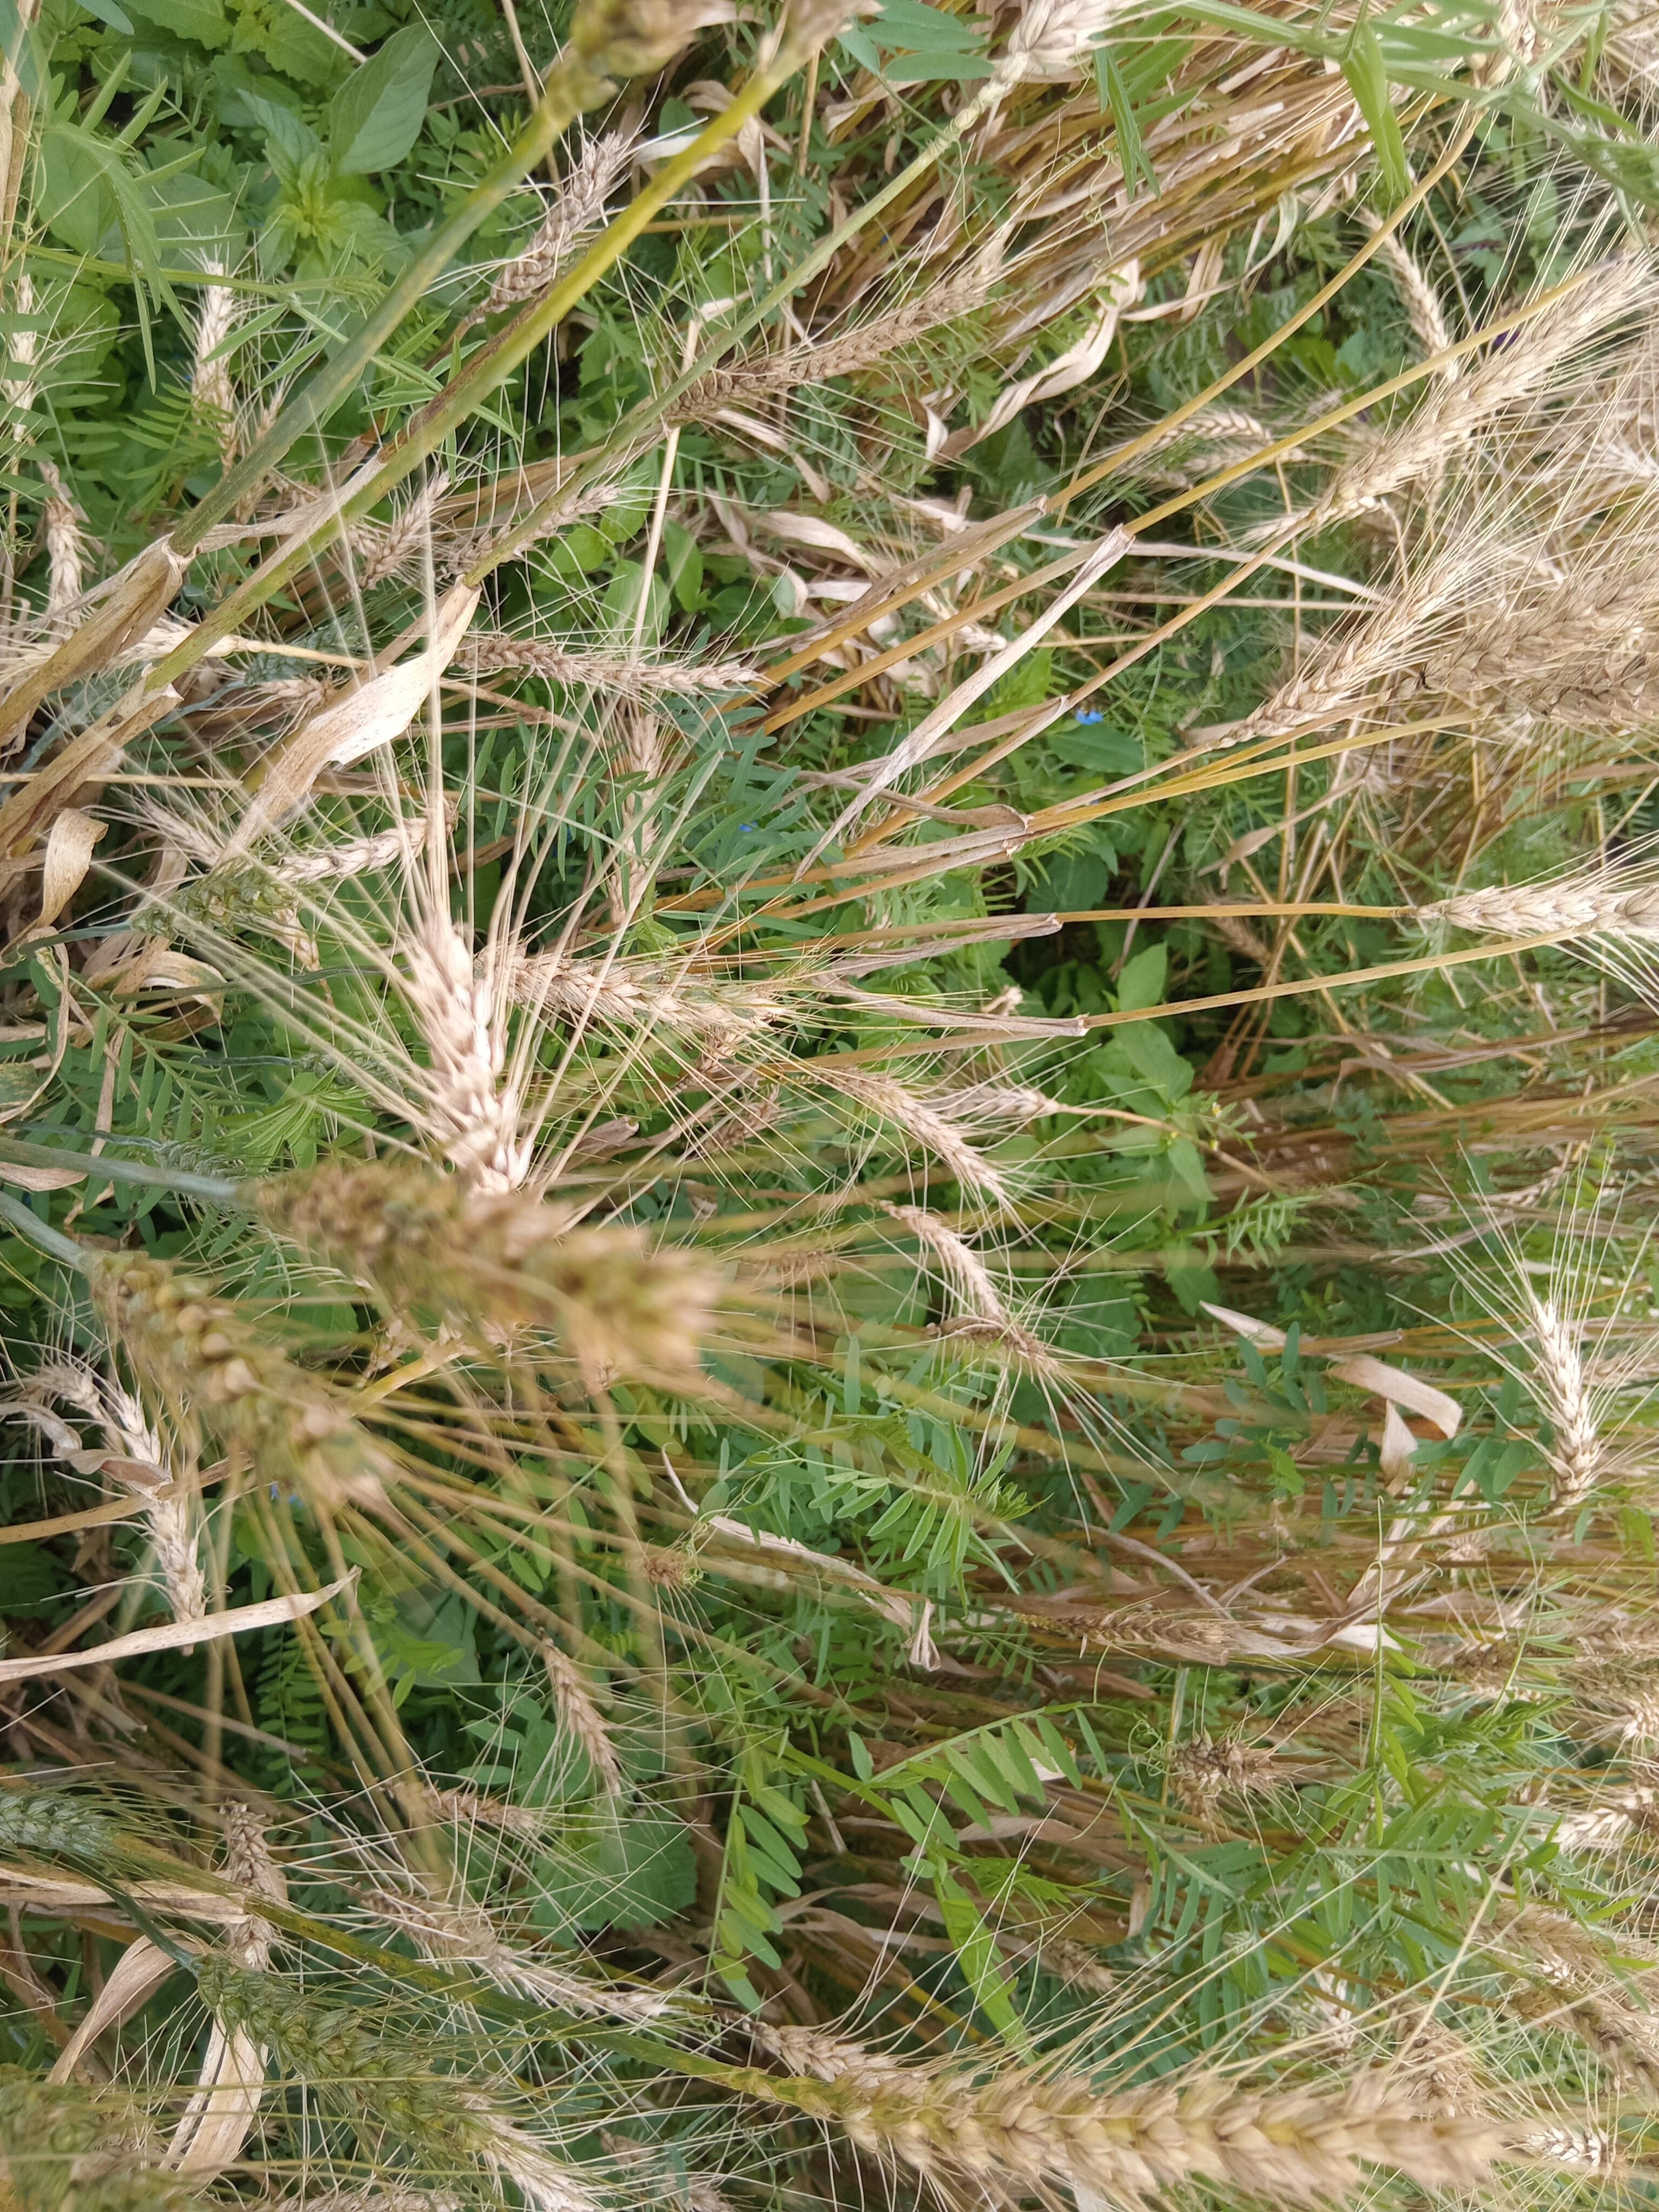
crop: wheat
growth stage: maturity
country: Kenya
